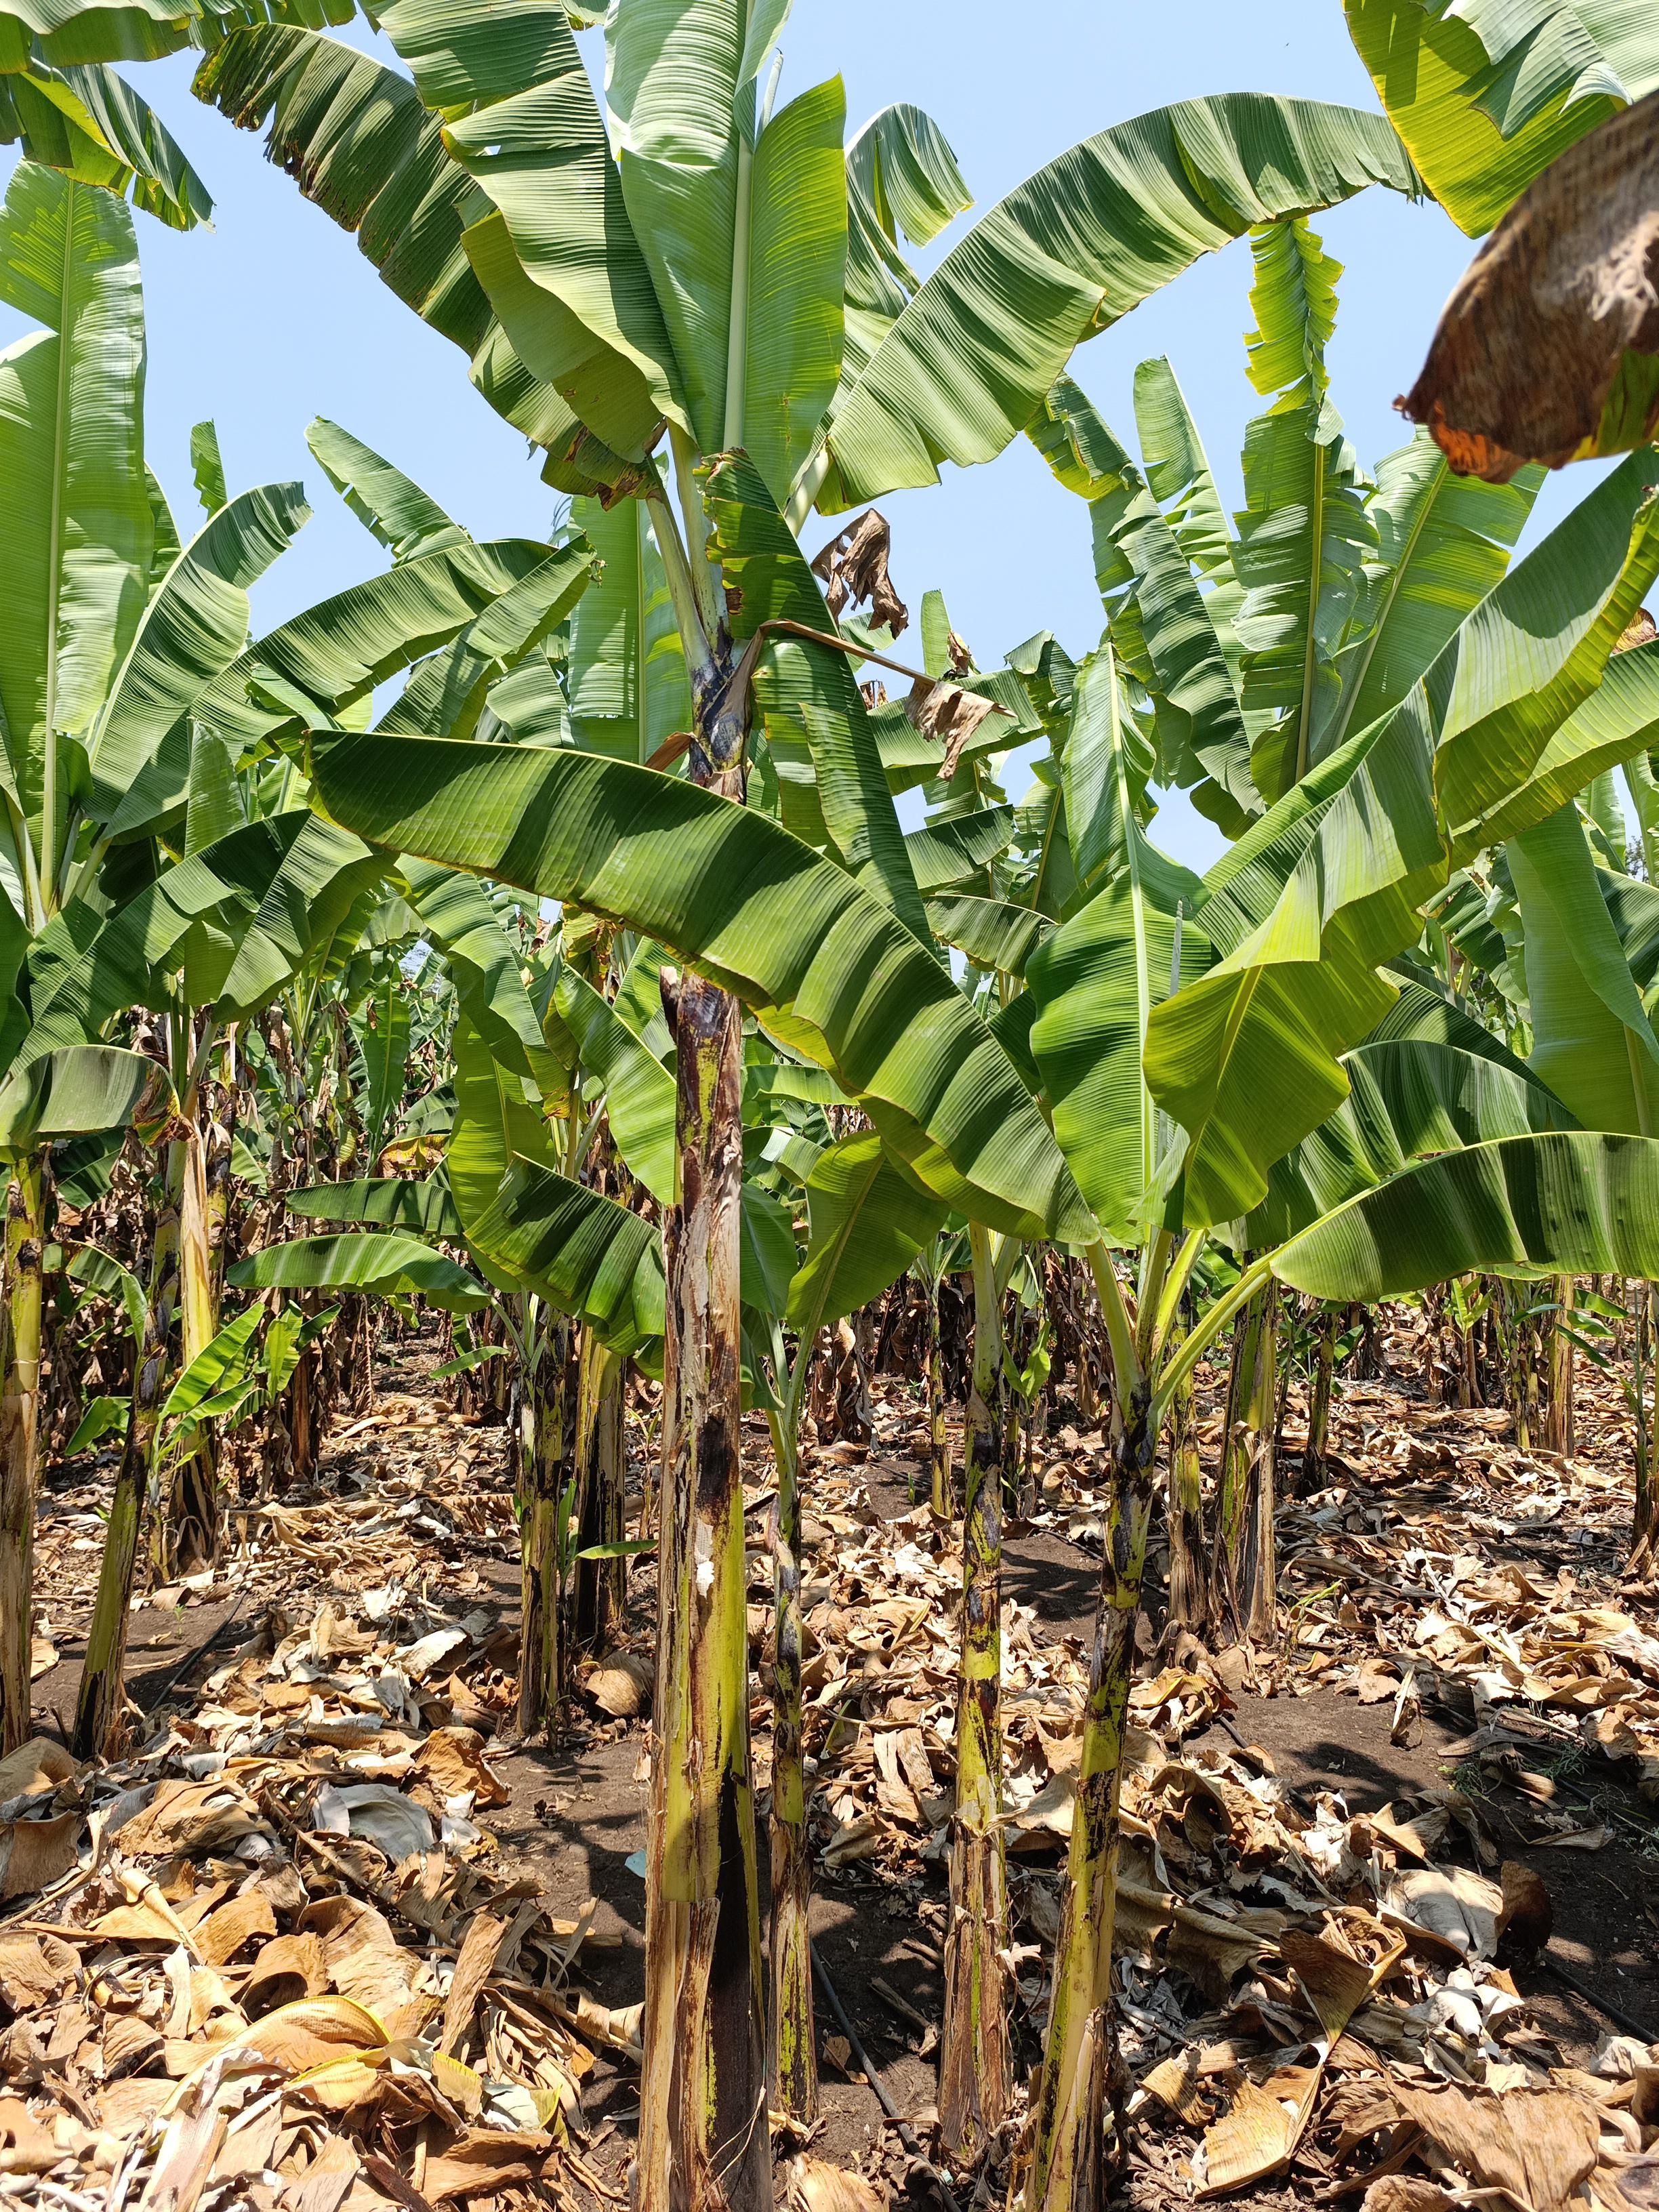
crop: banana
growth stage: vegetative
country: Tanzania
